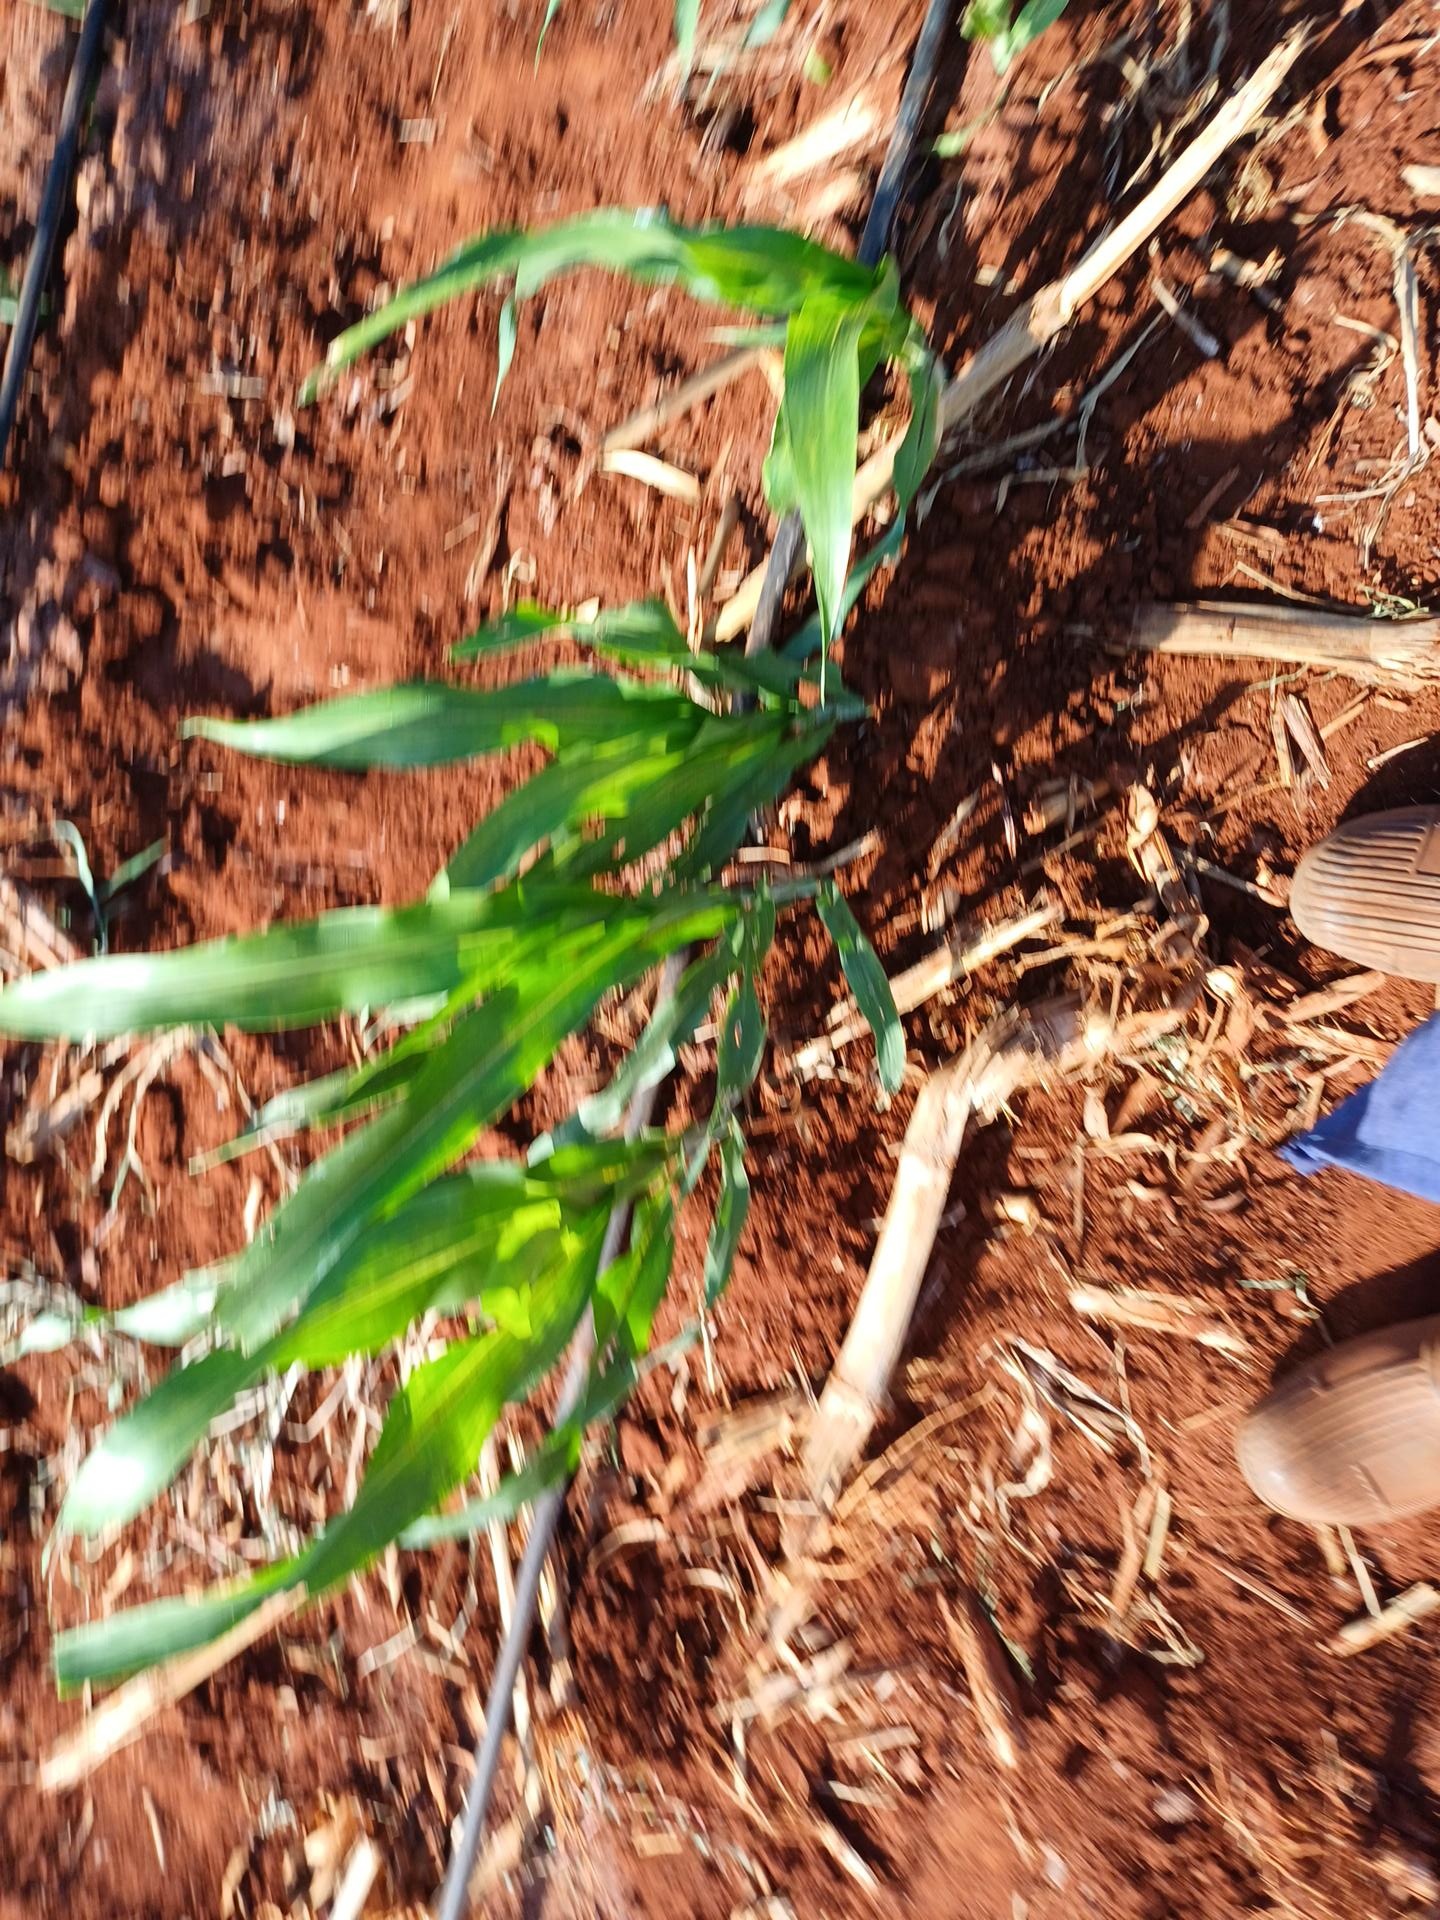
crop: sorghum
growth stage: vegetative
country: Kenya
